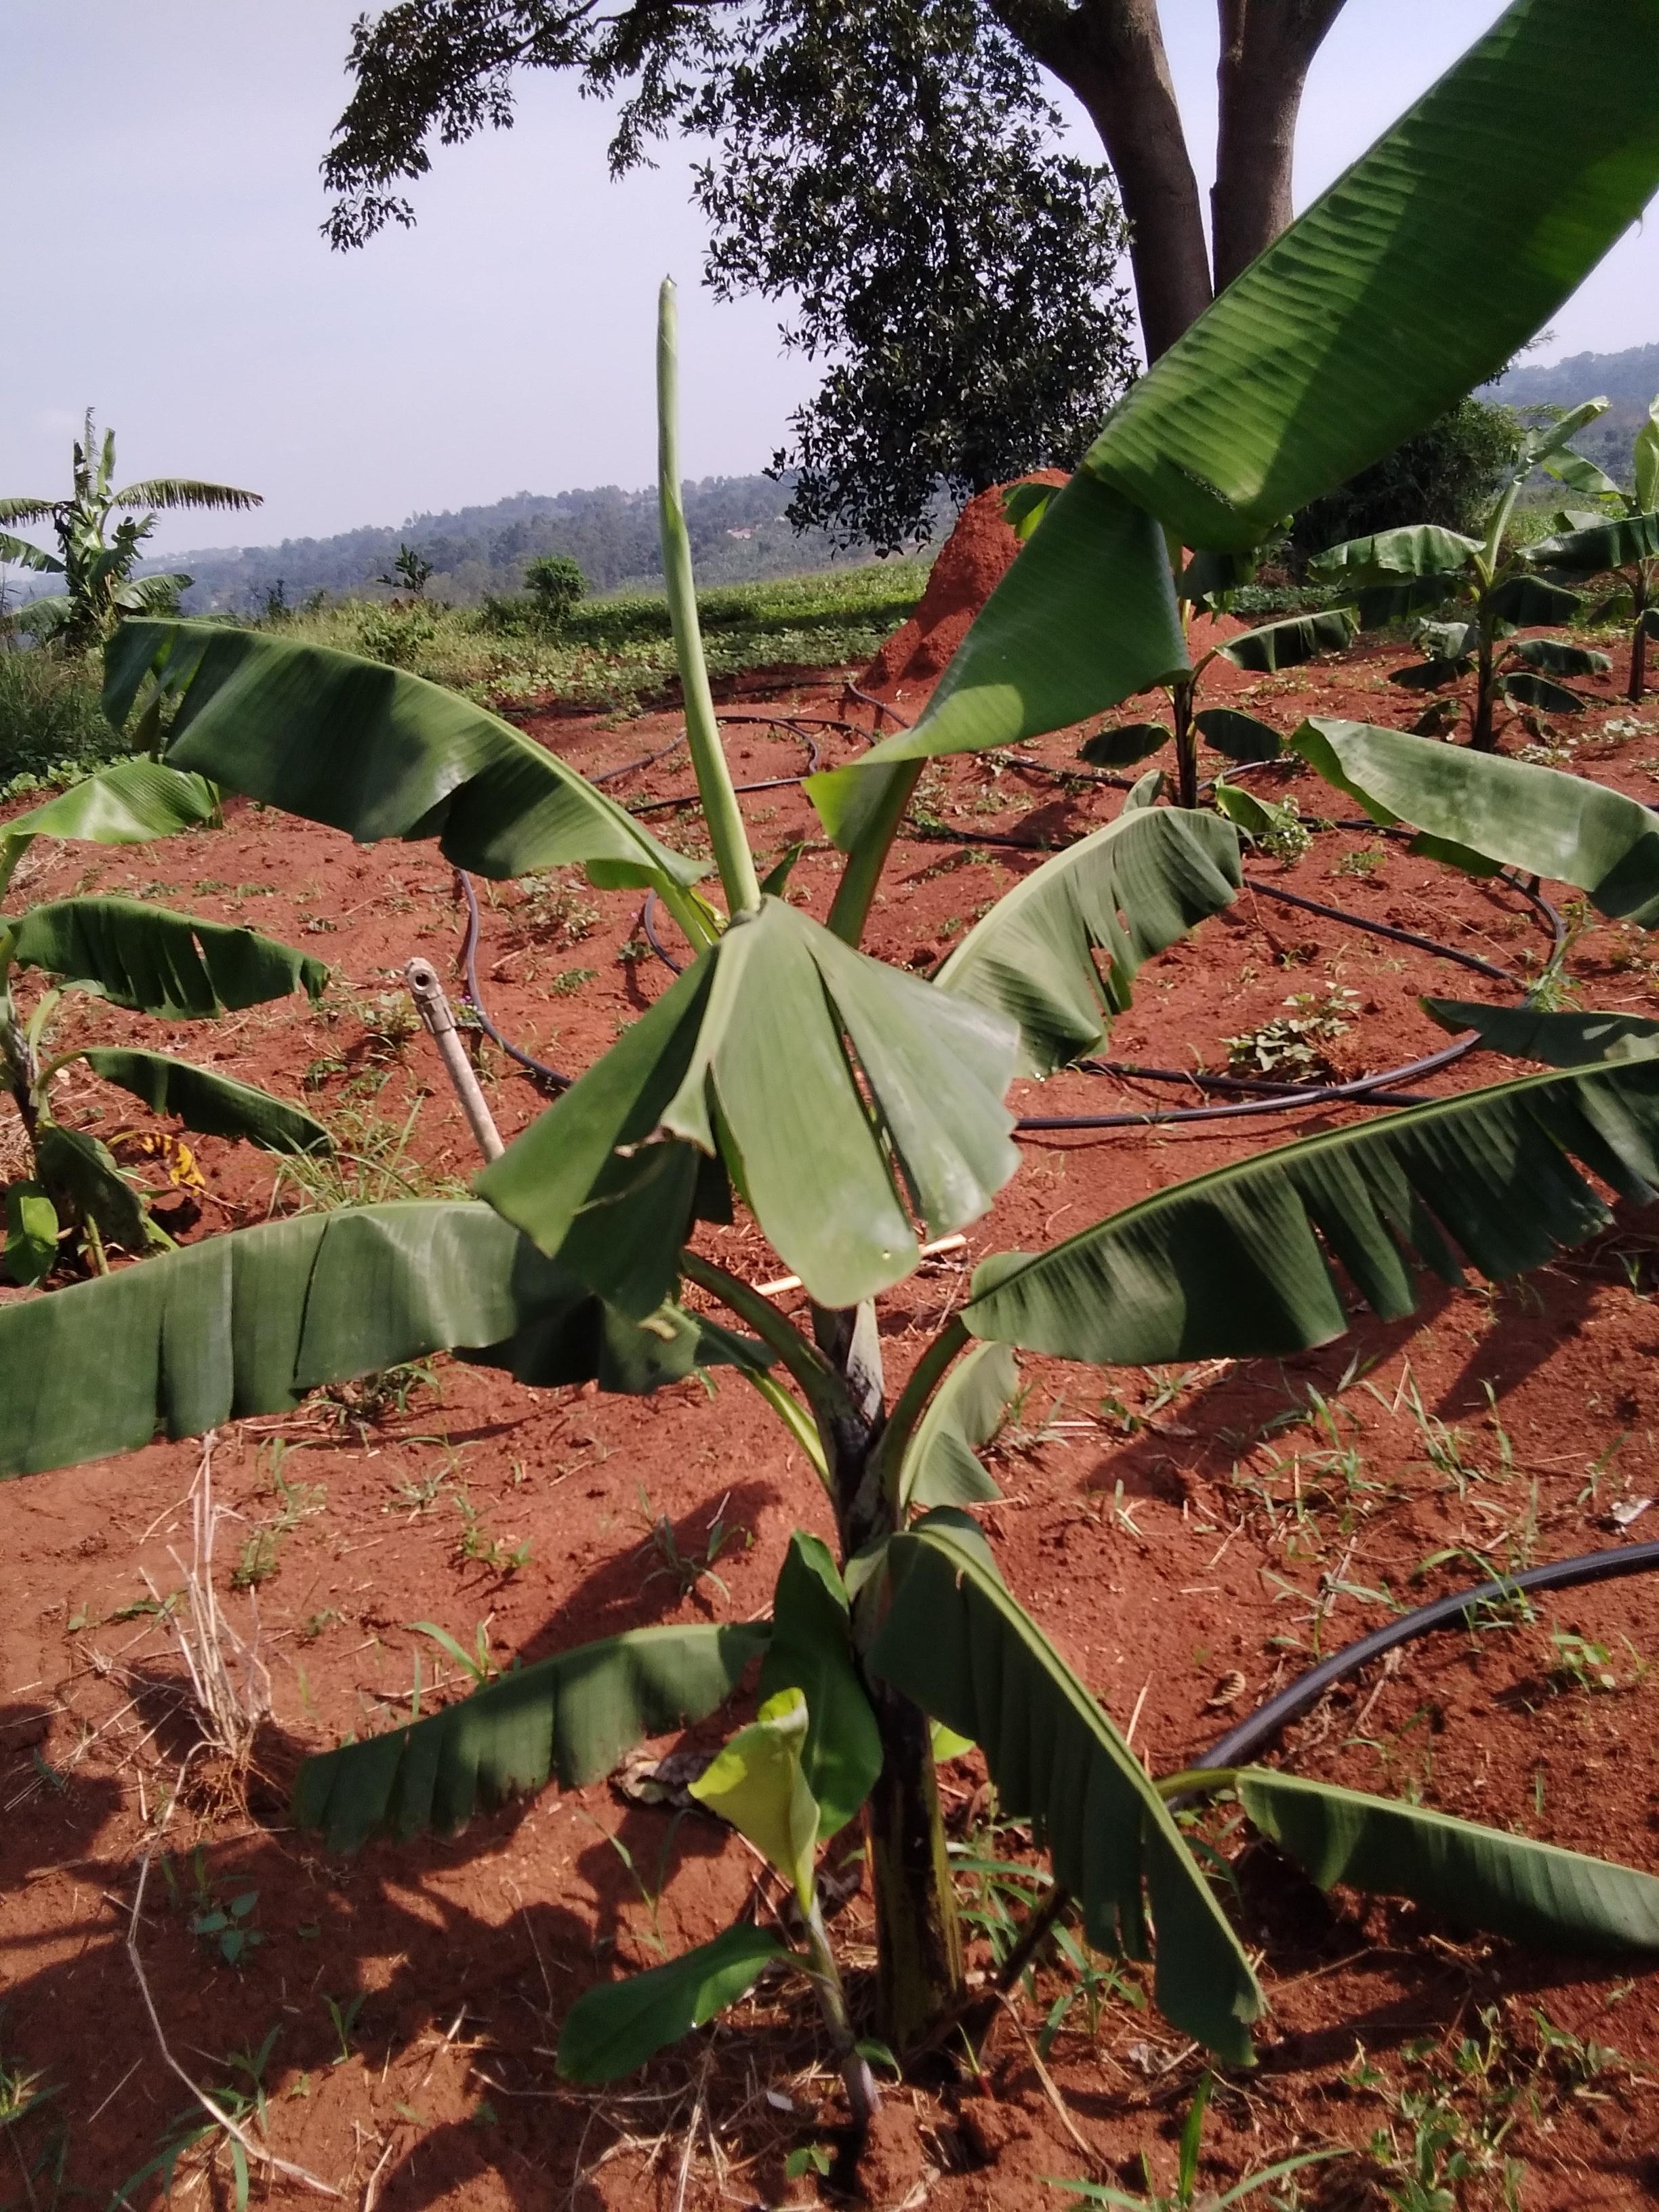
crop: banana
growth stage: vegetative
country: Uganda
